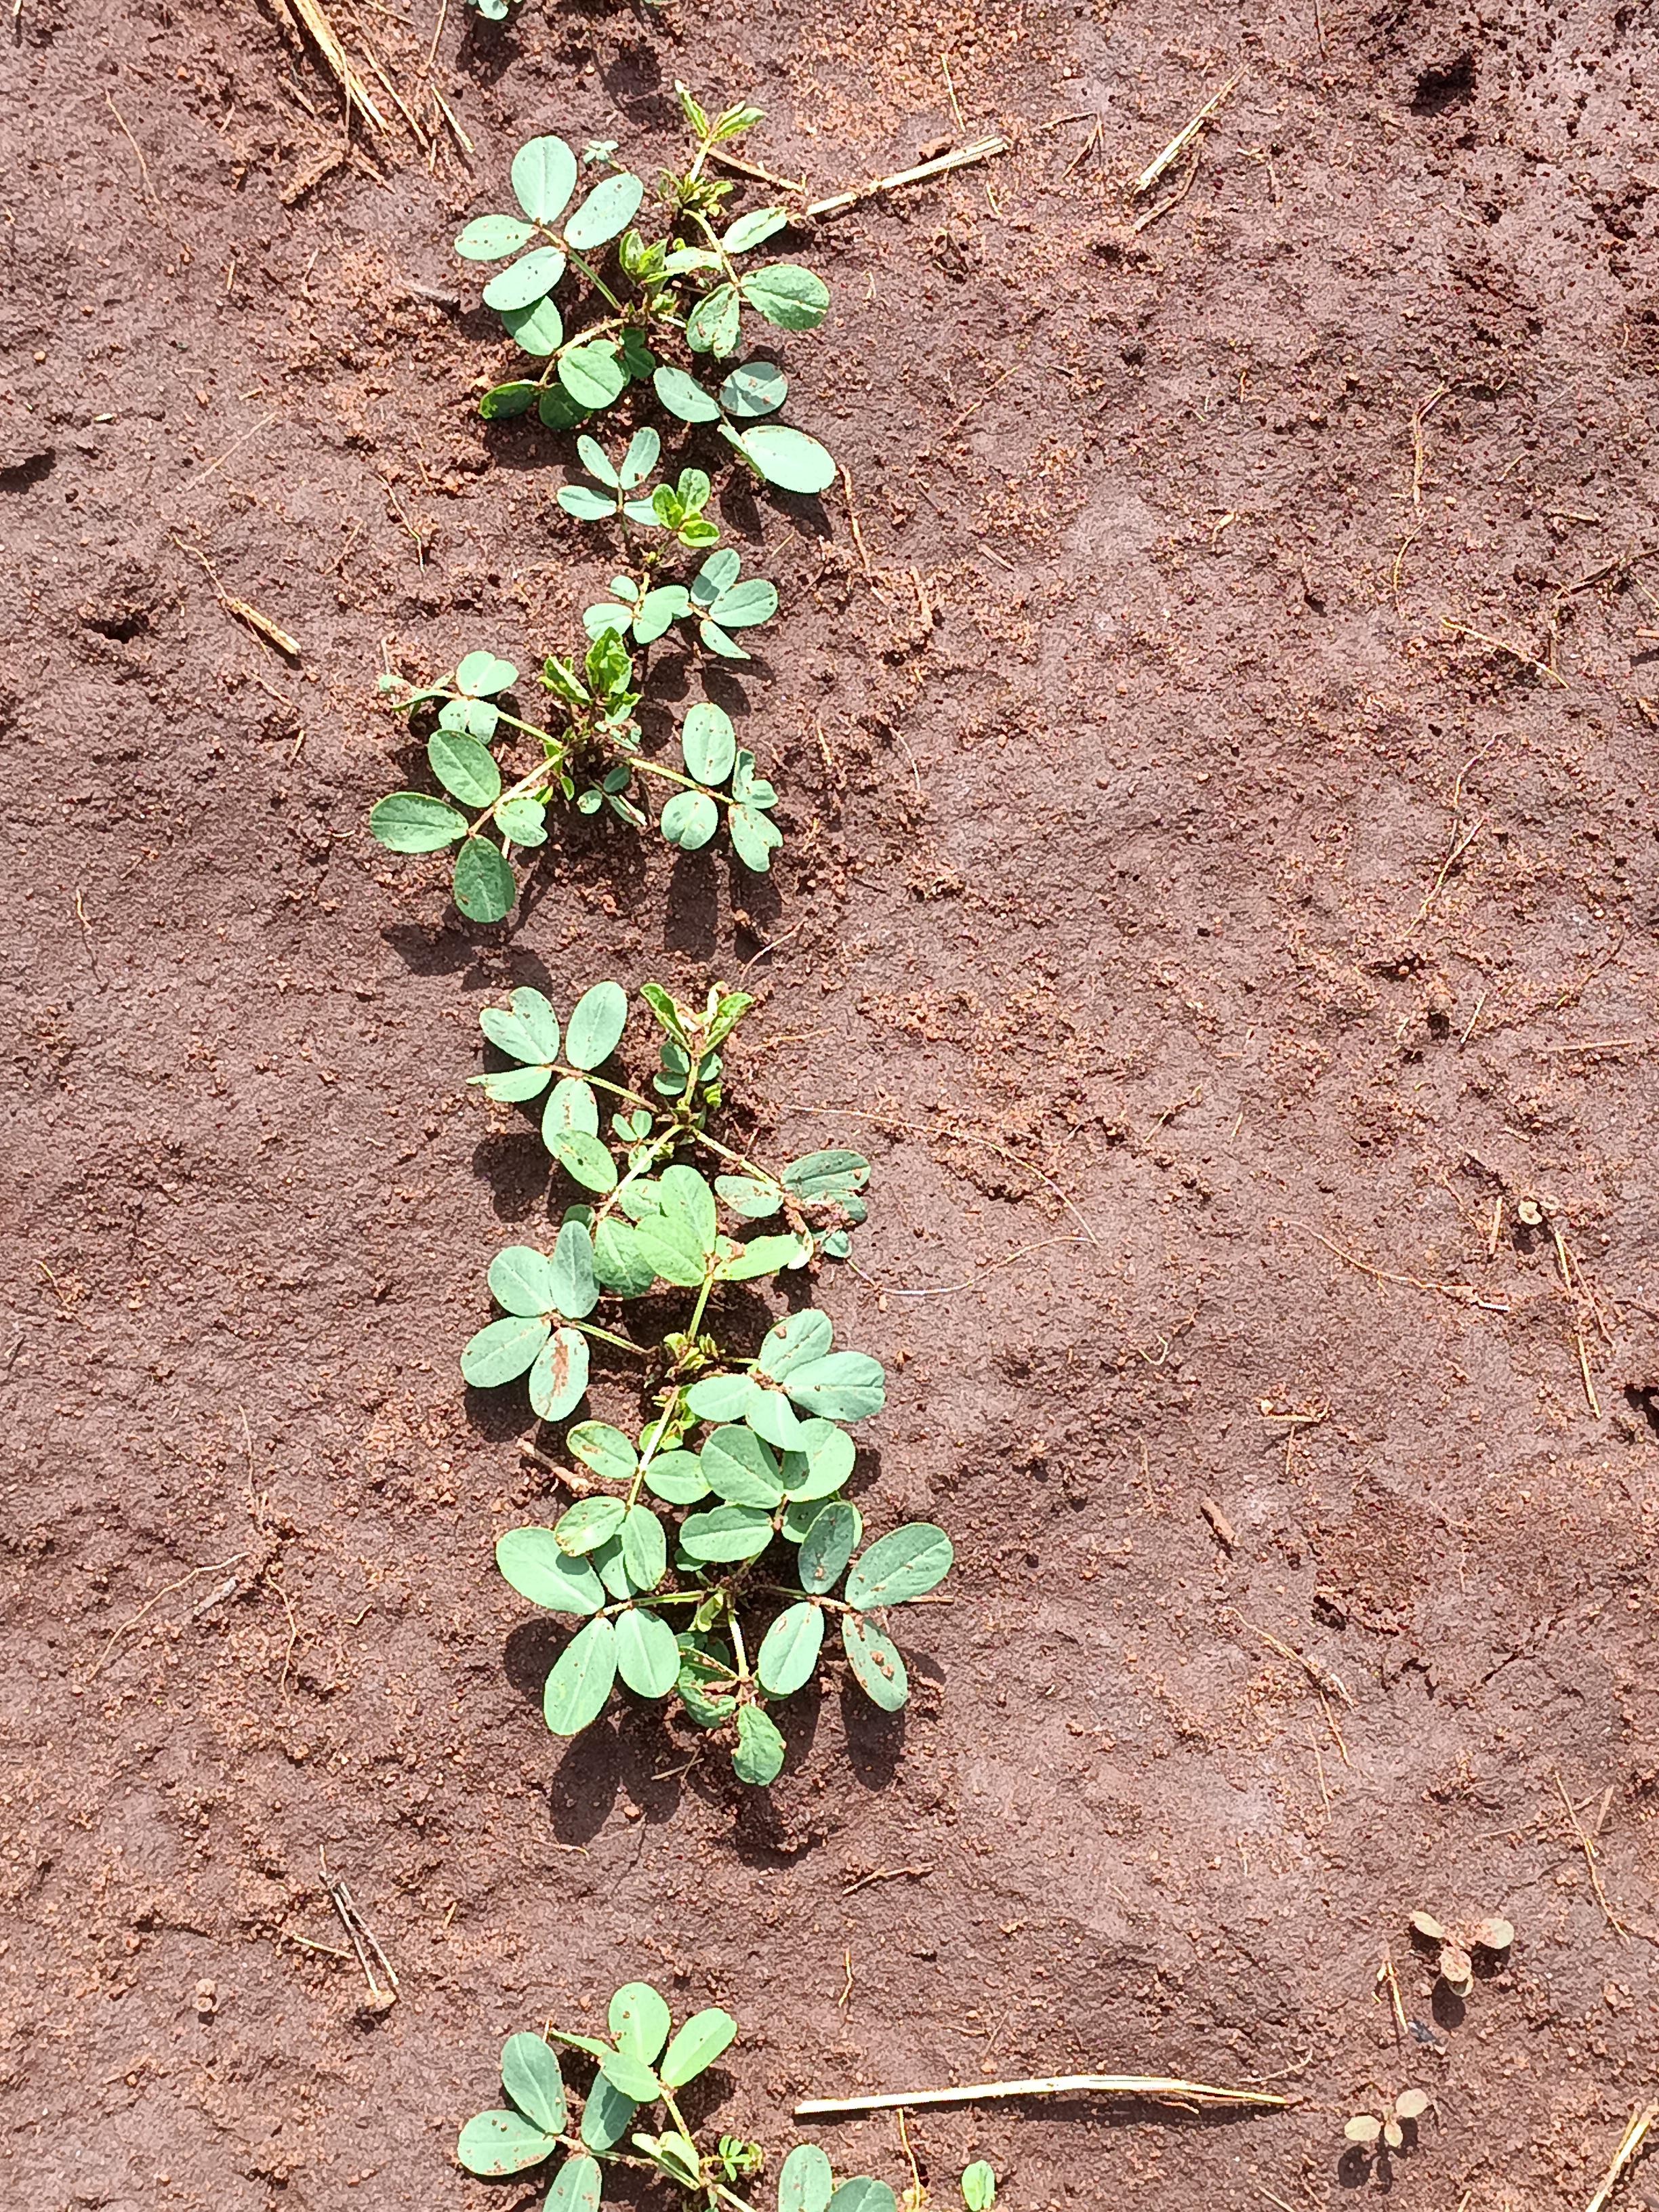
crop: groundnut
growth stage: vegetative
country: Kenya
